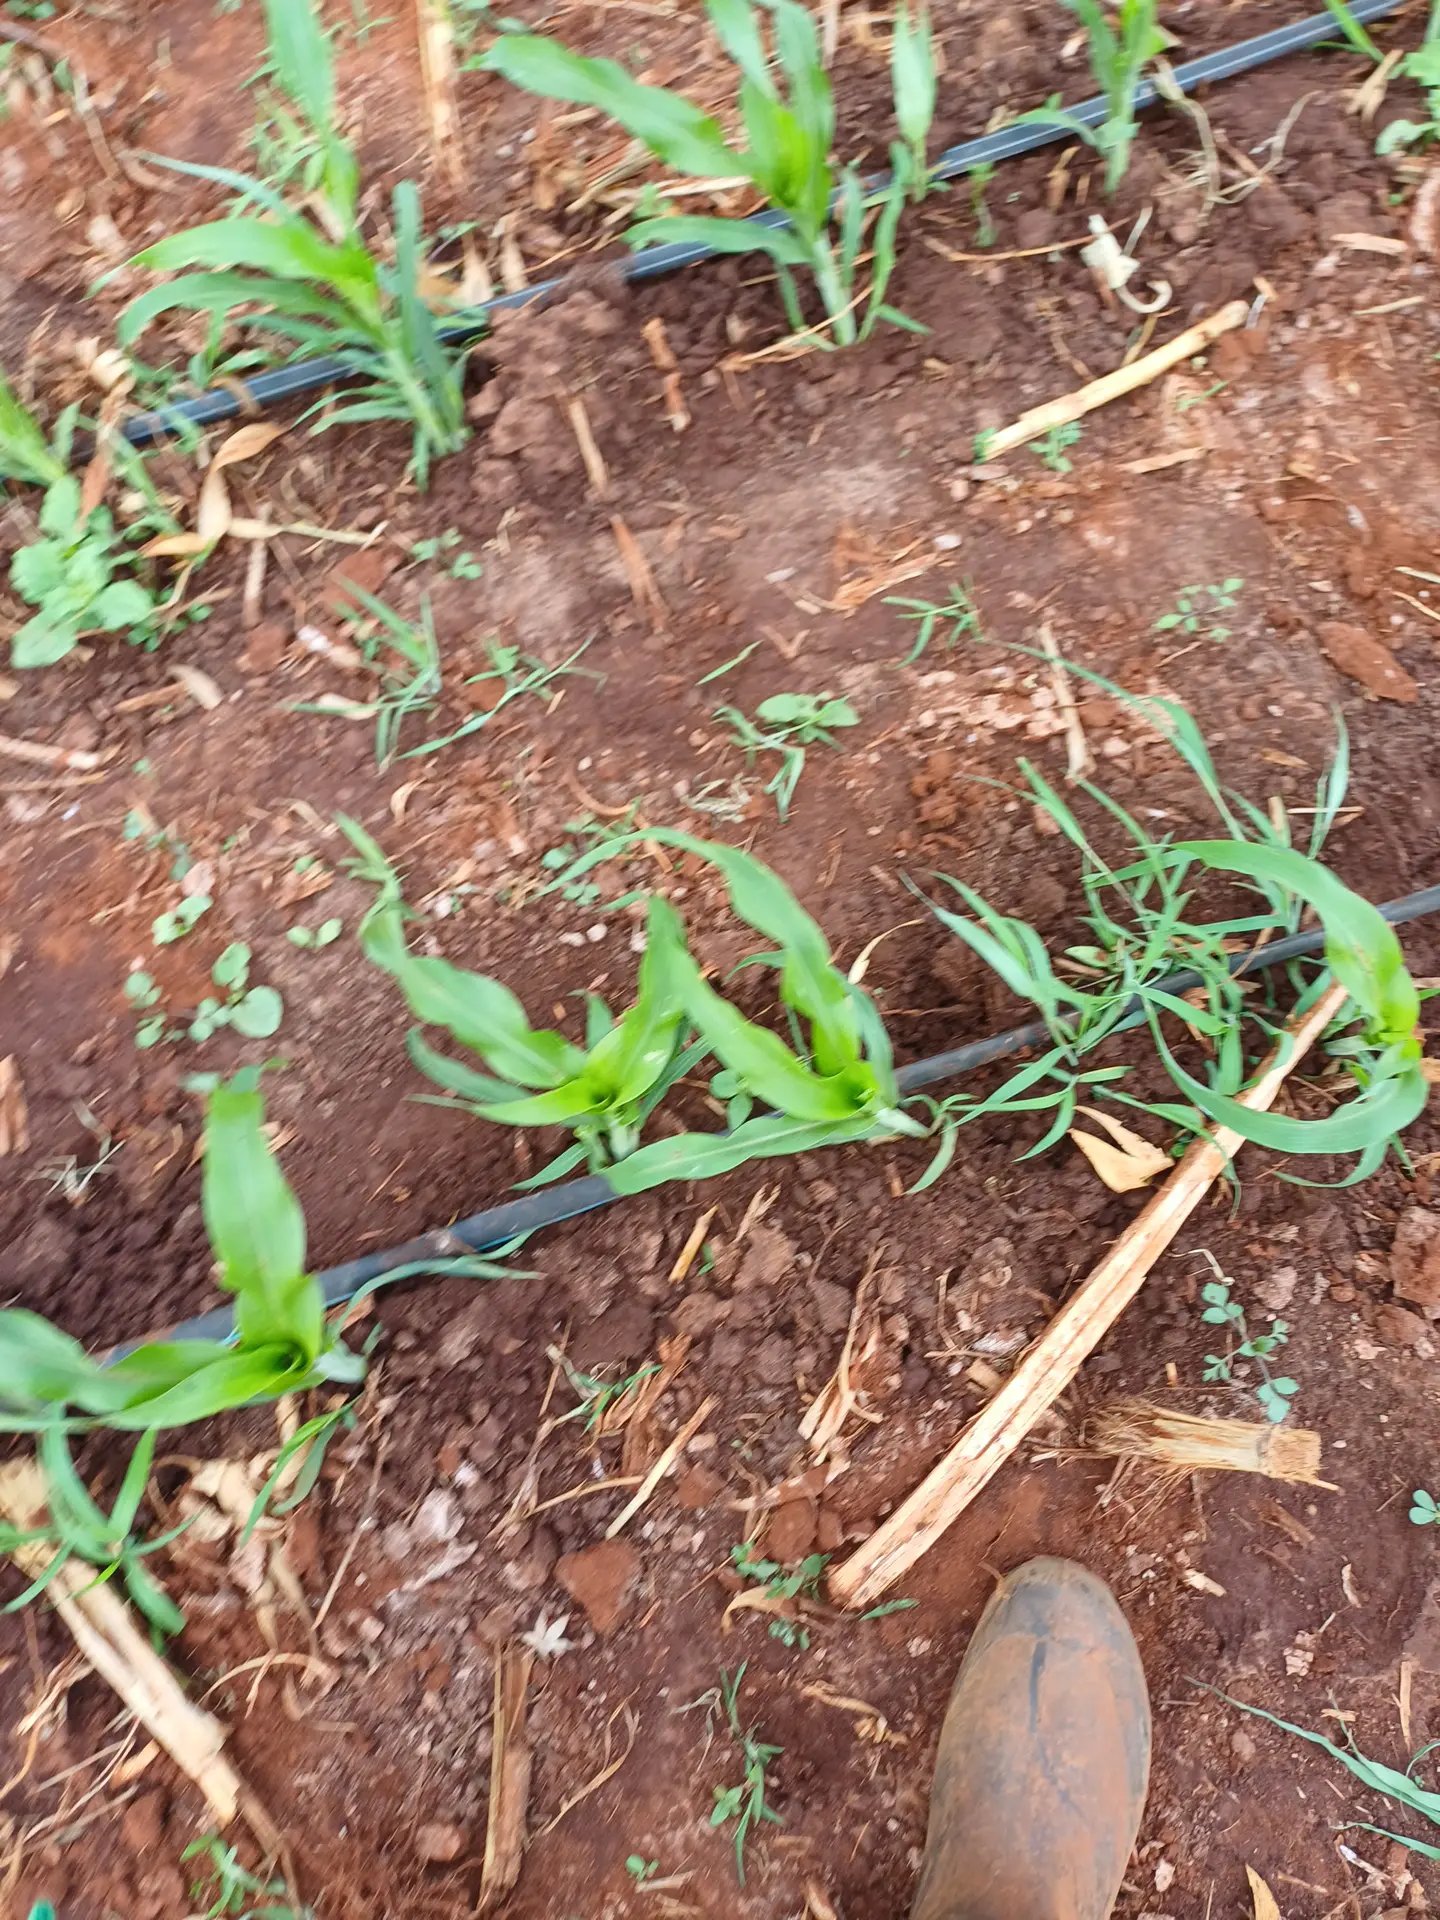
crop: sorghum
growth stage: vegetative
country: Kenya
